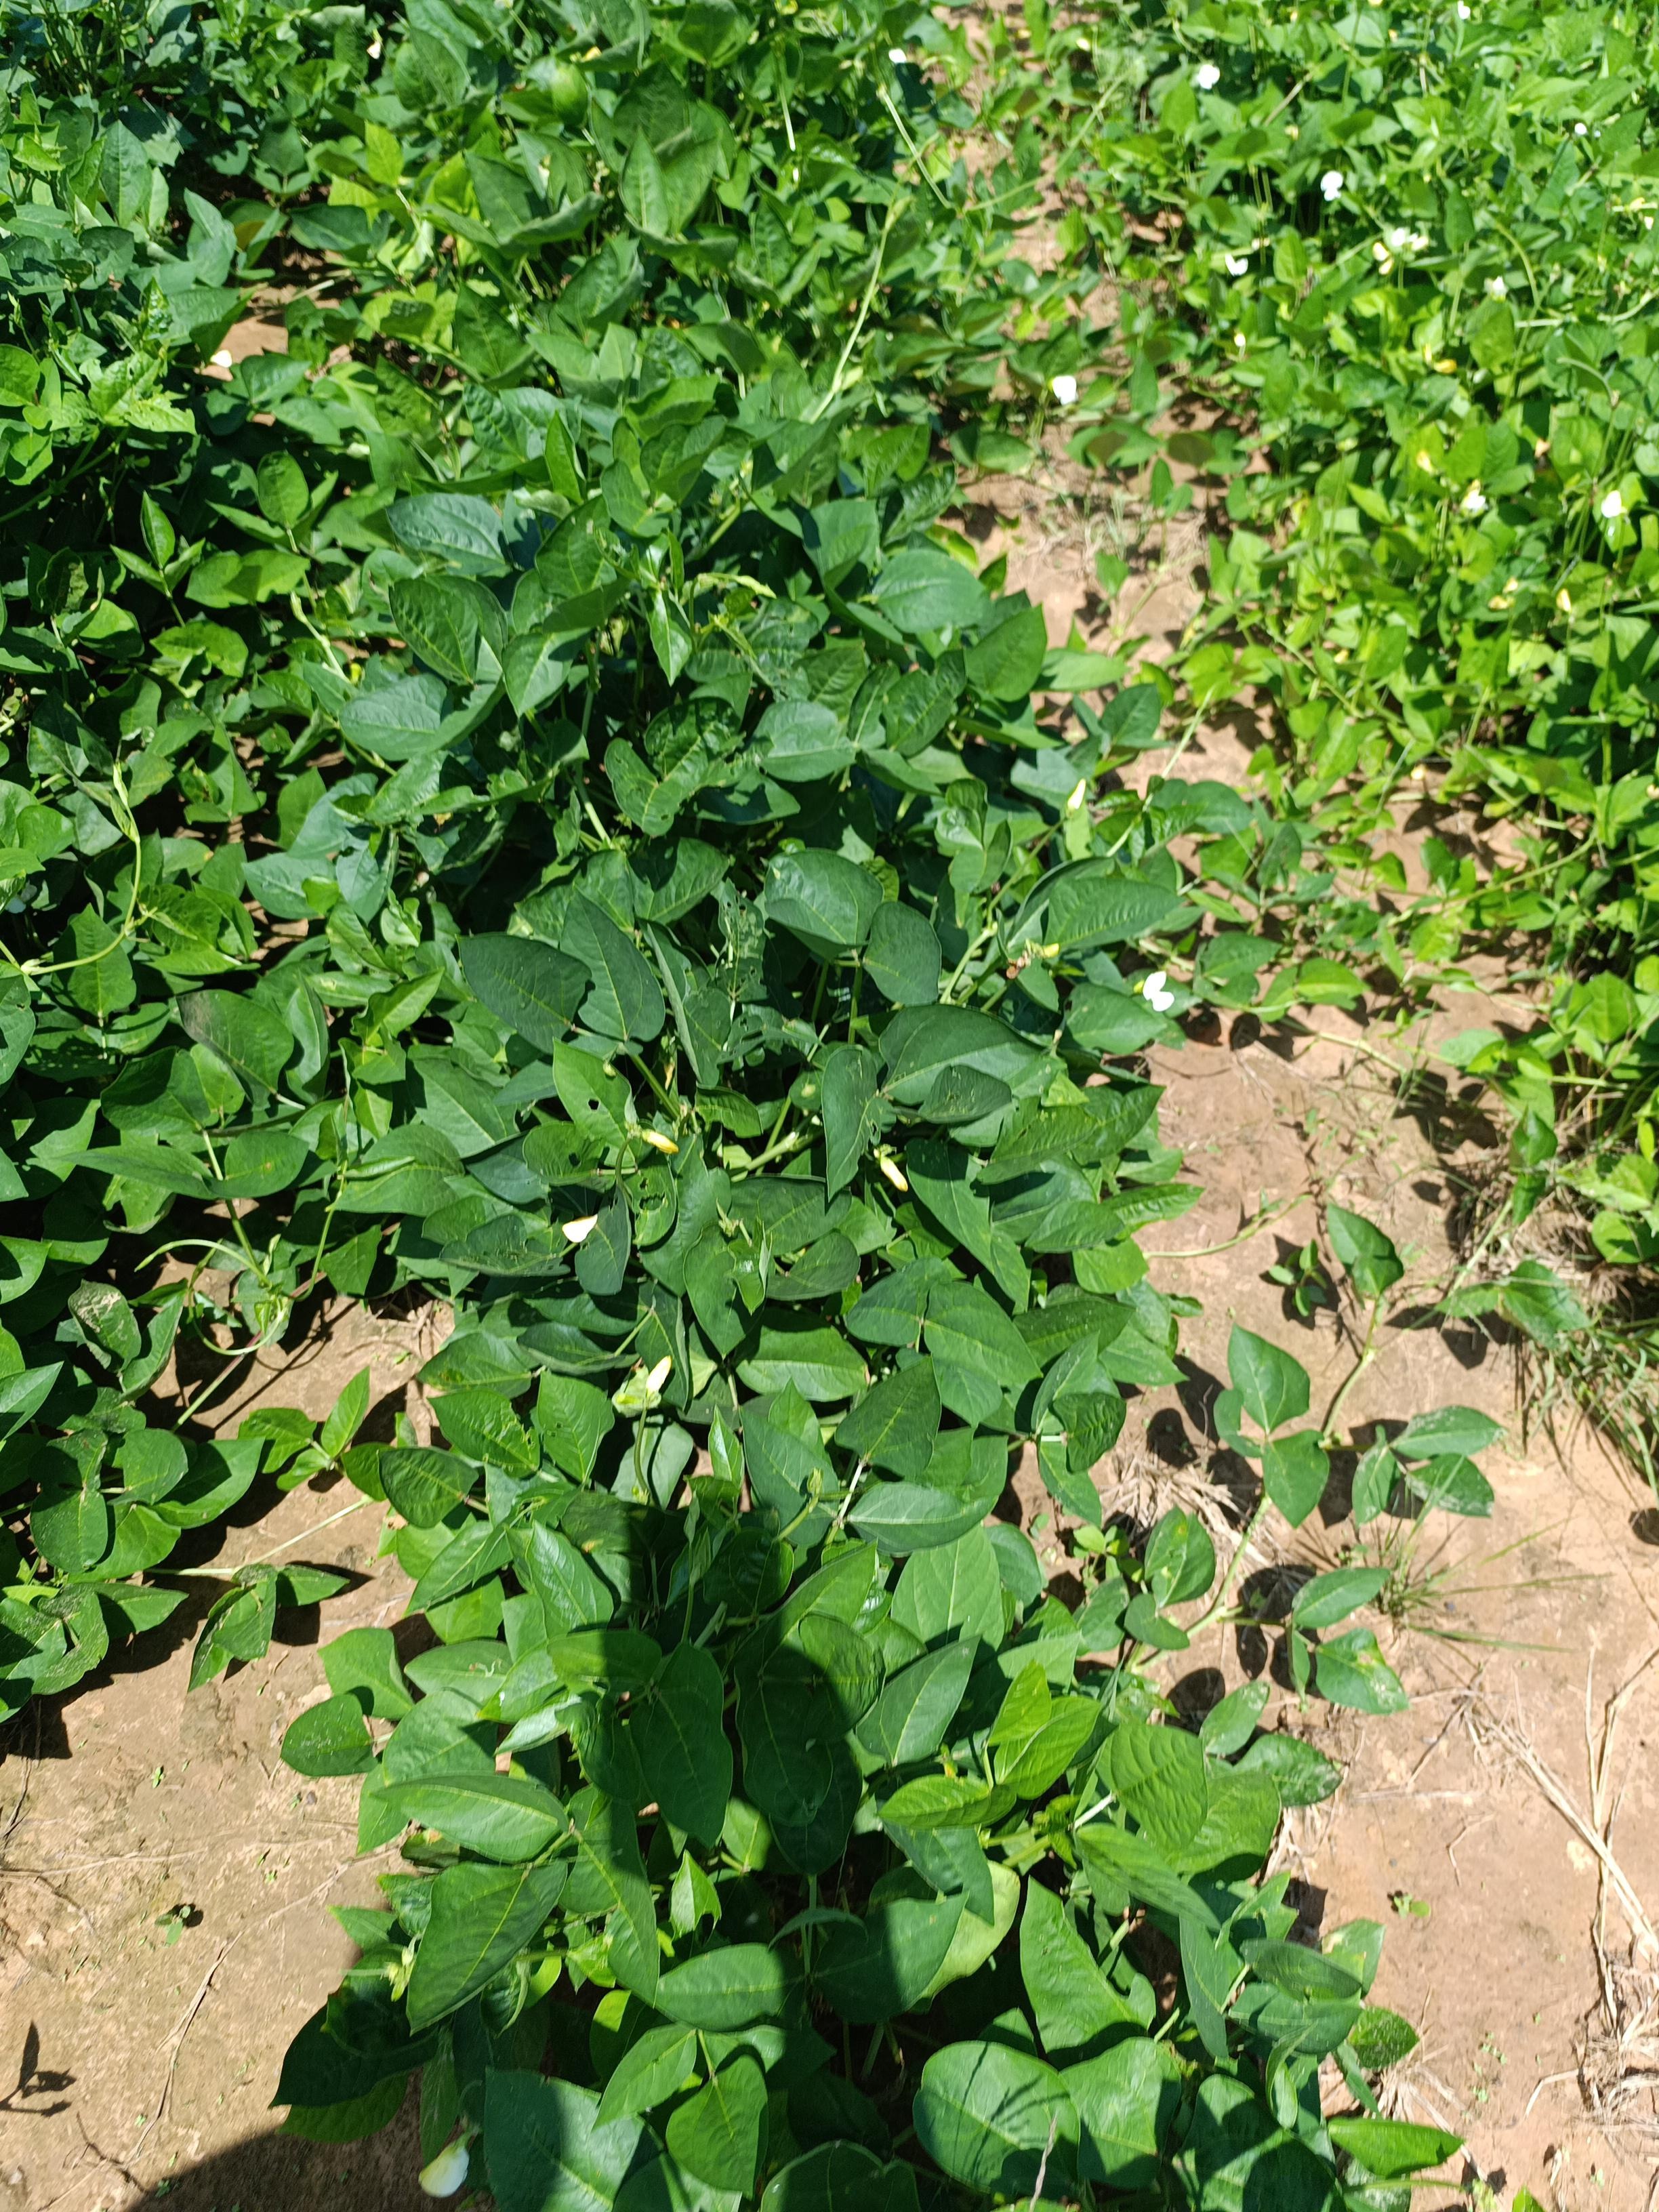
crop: cowpea
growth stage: development pod
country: Nigeria
